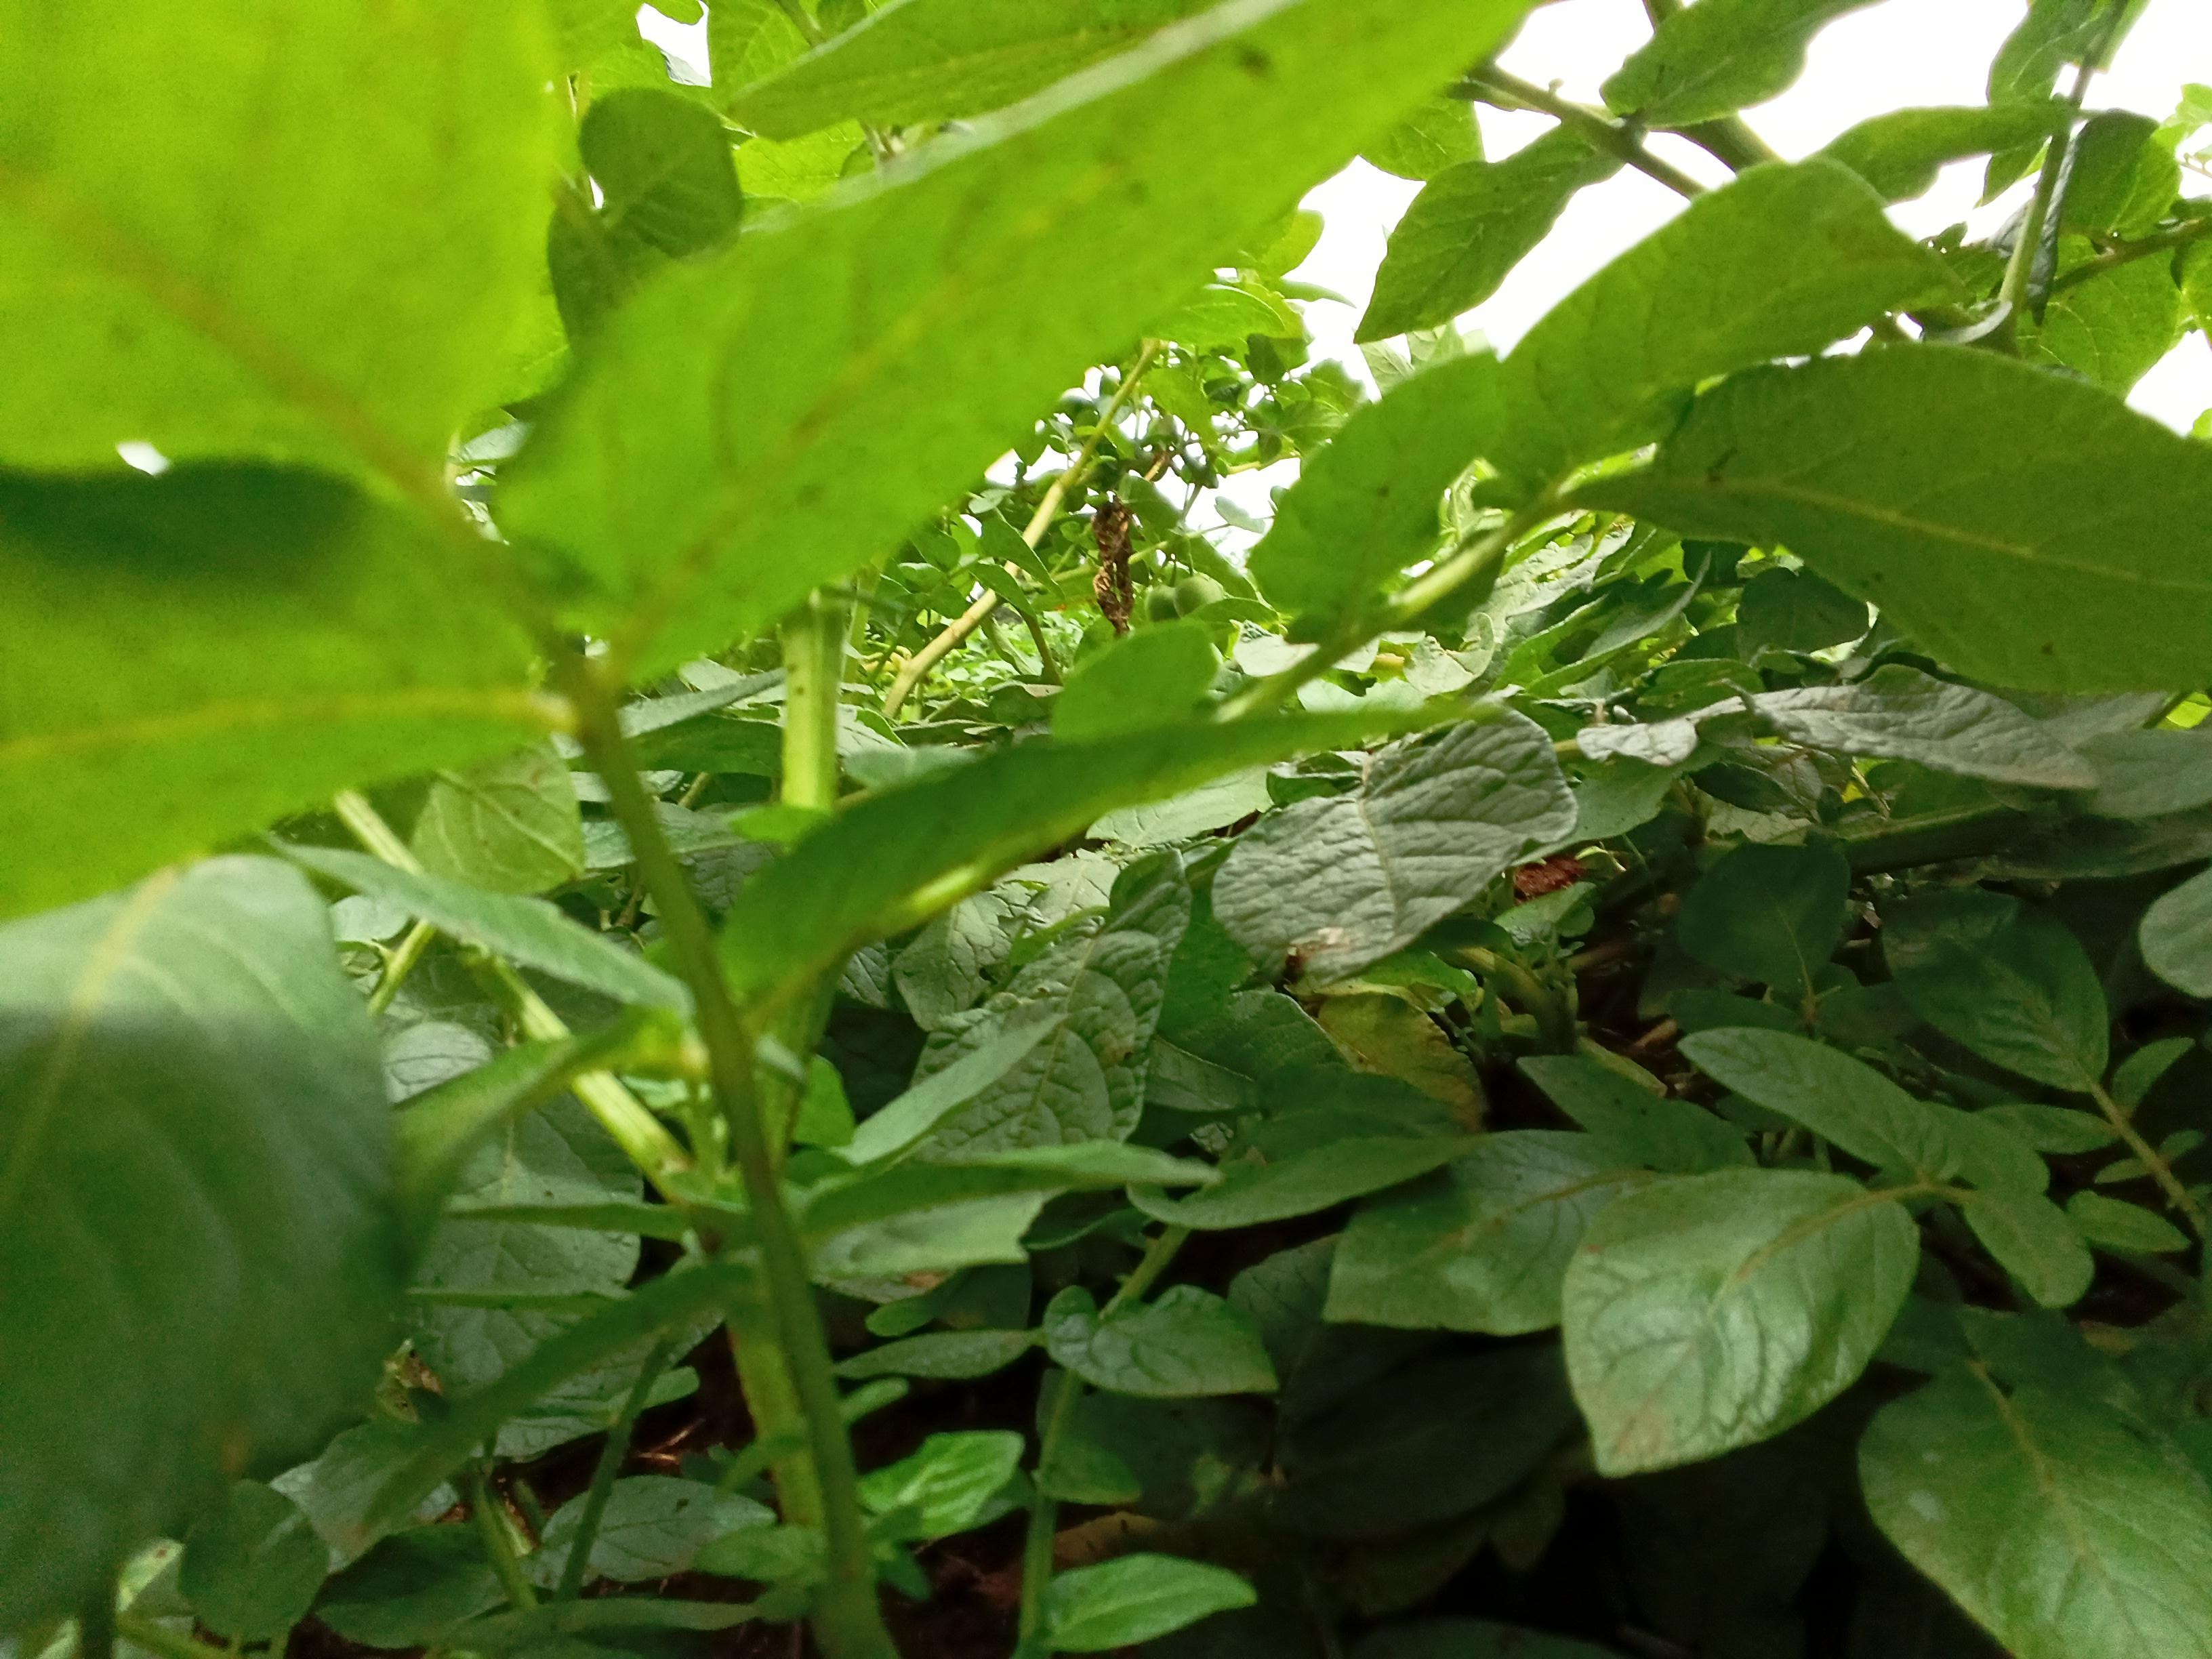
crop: potato
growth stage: flowering
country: Kenya
